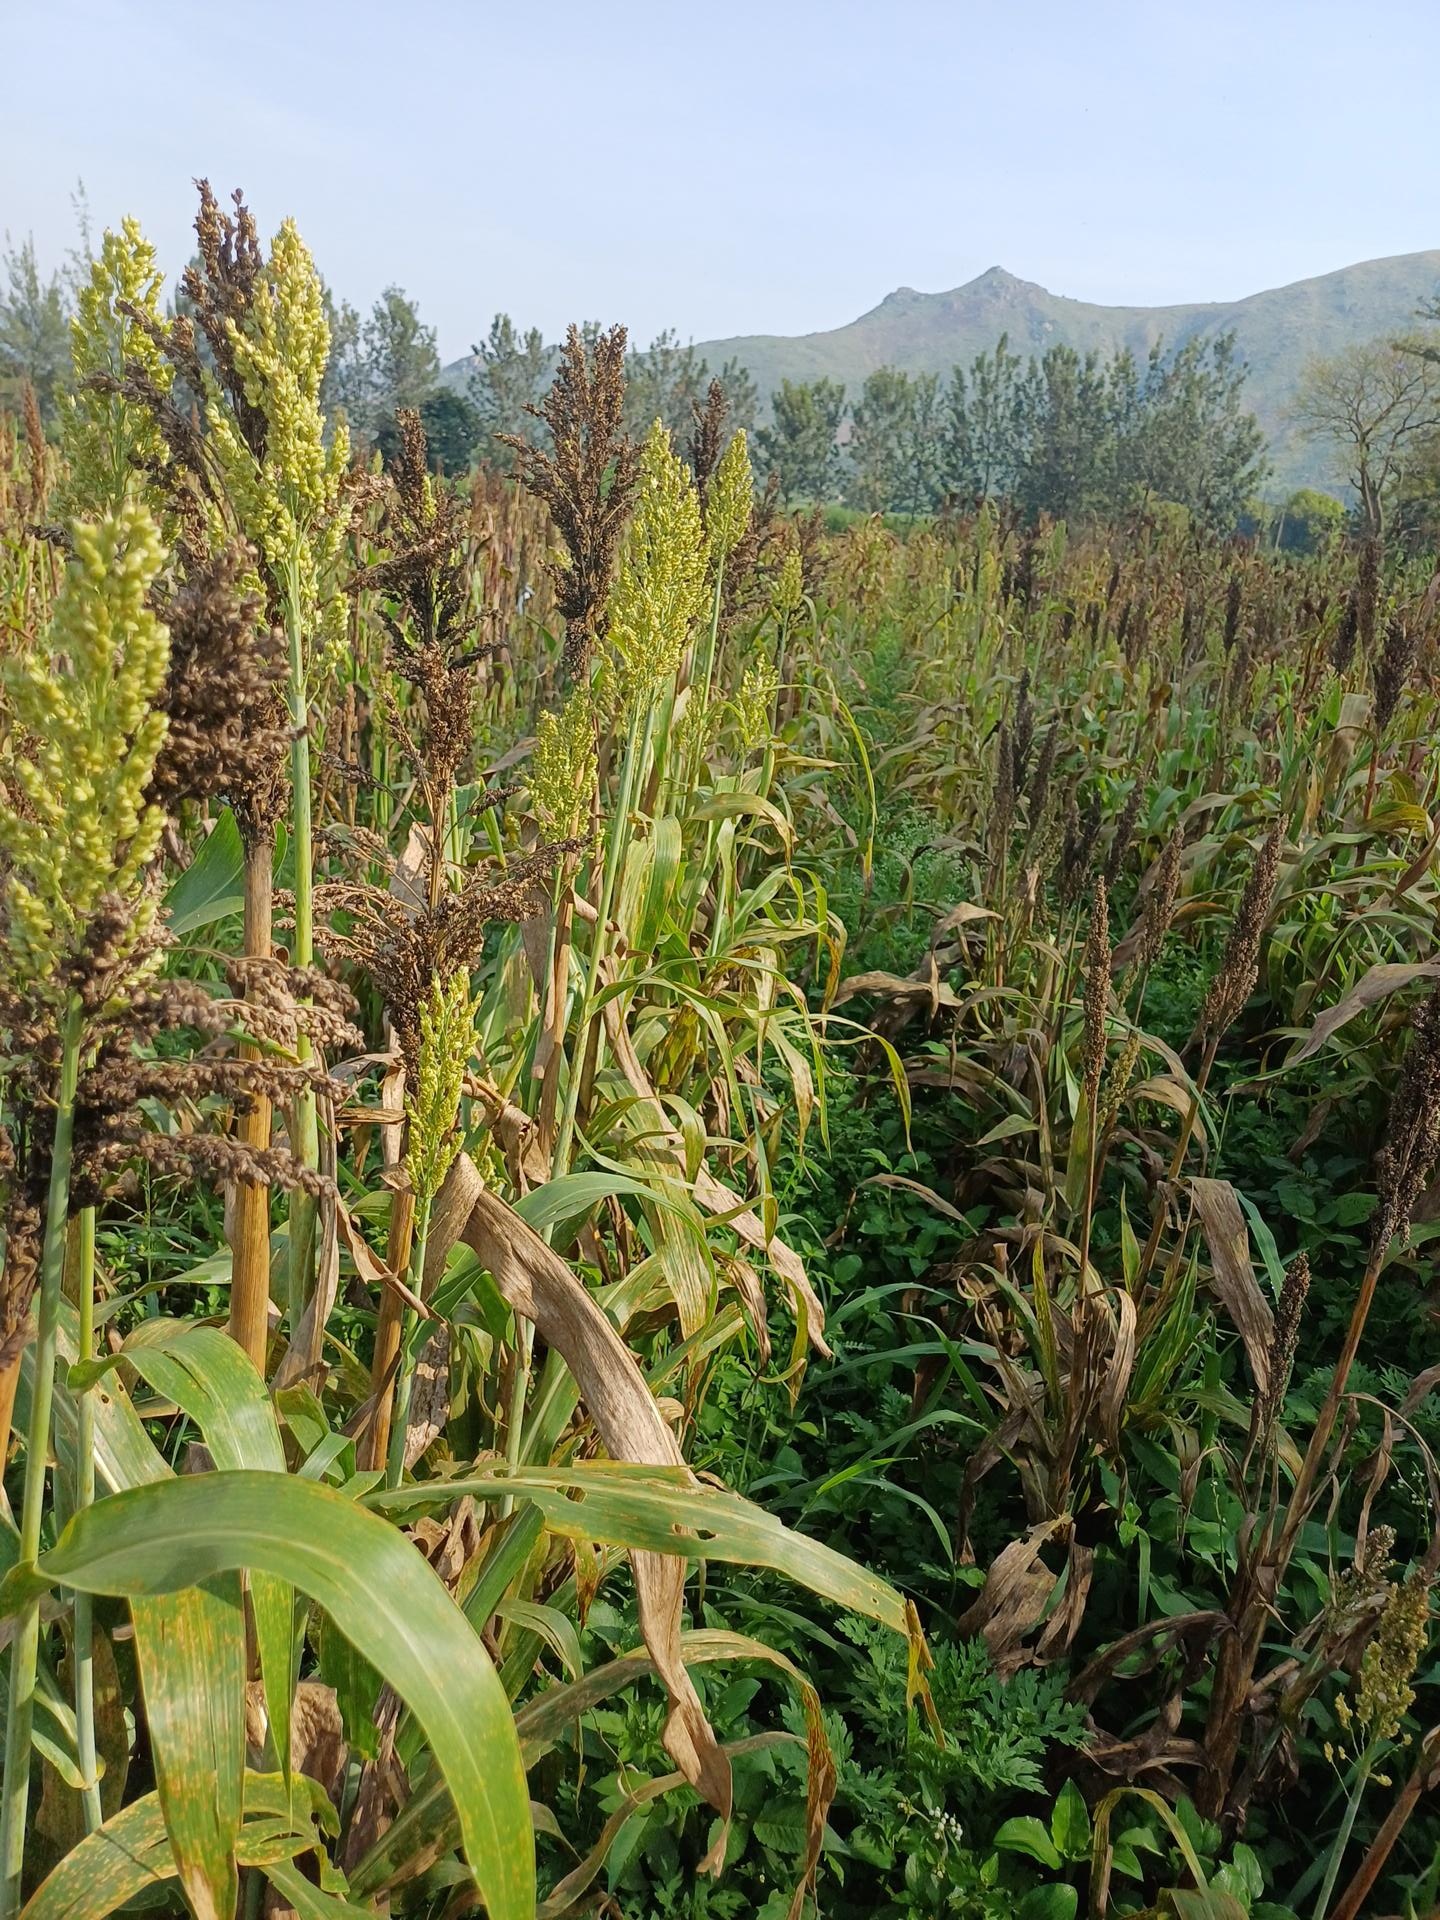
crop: sorghum
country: Kenya
